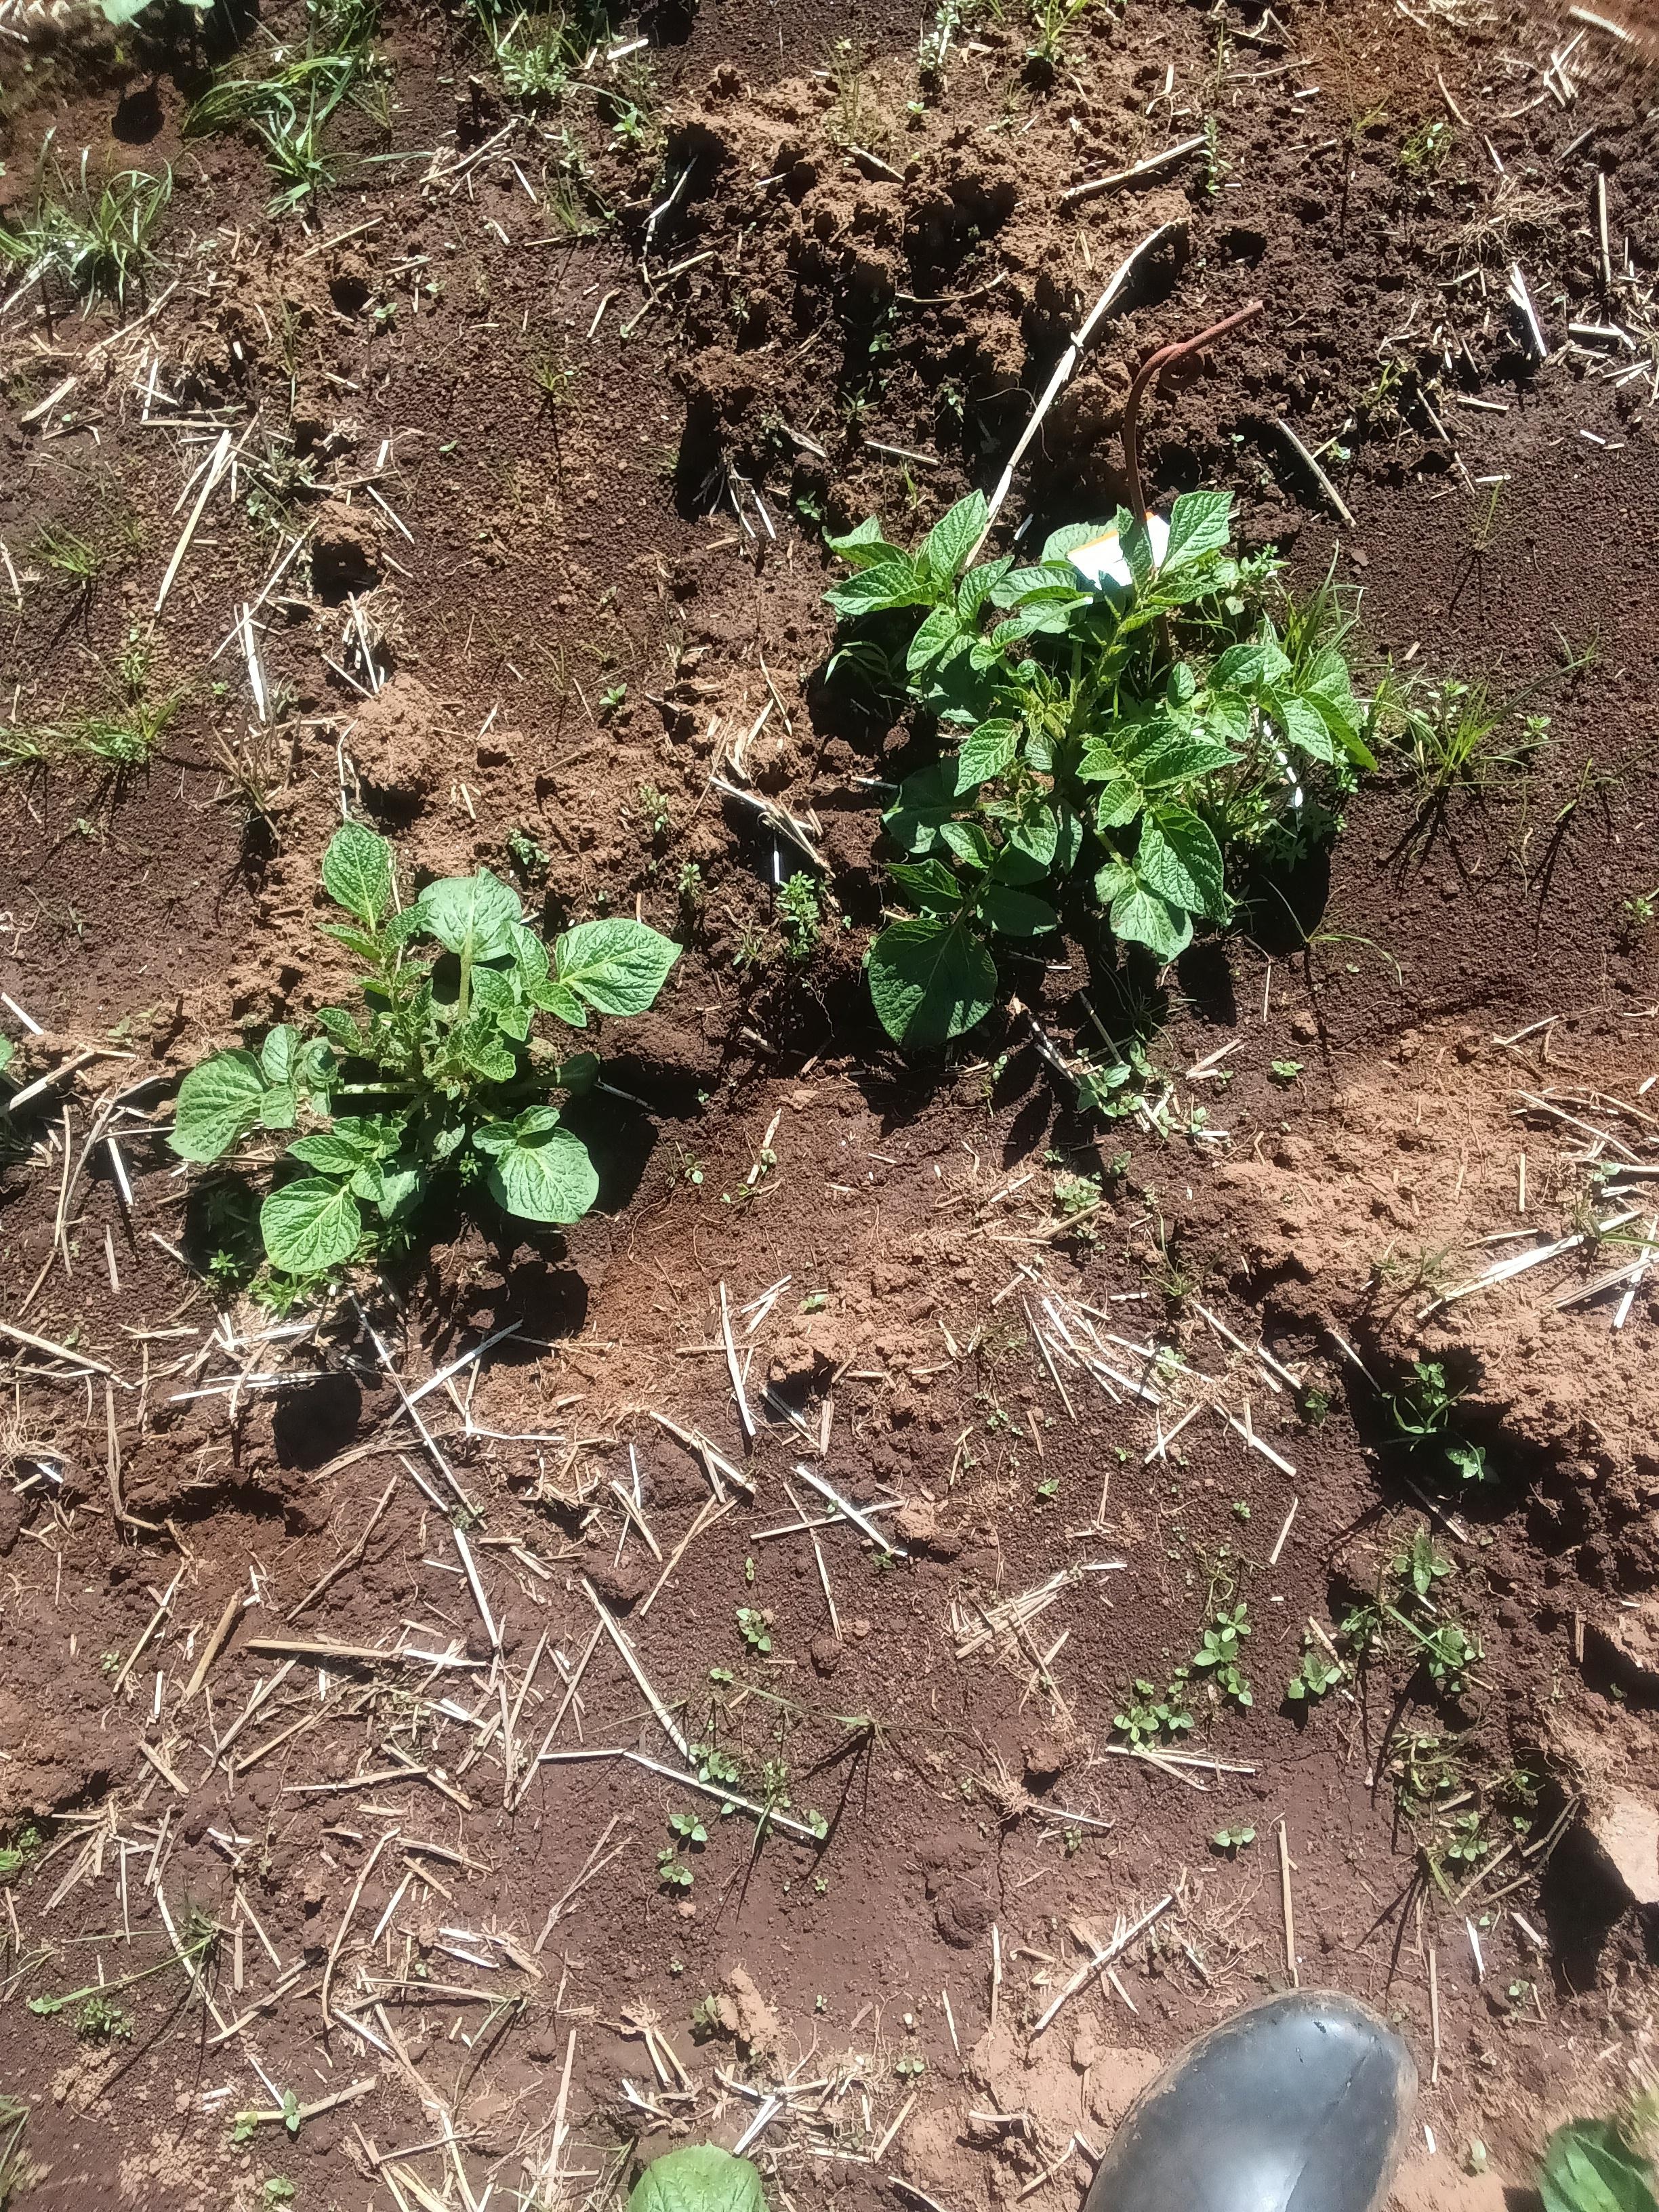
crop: potato
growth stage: vegetative
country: Kenya
